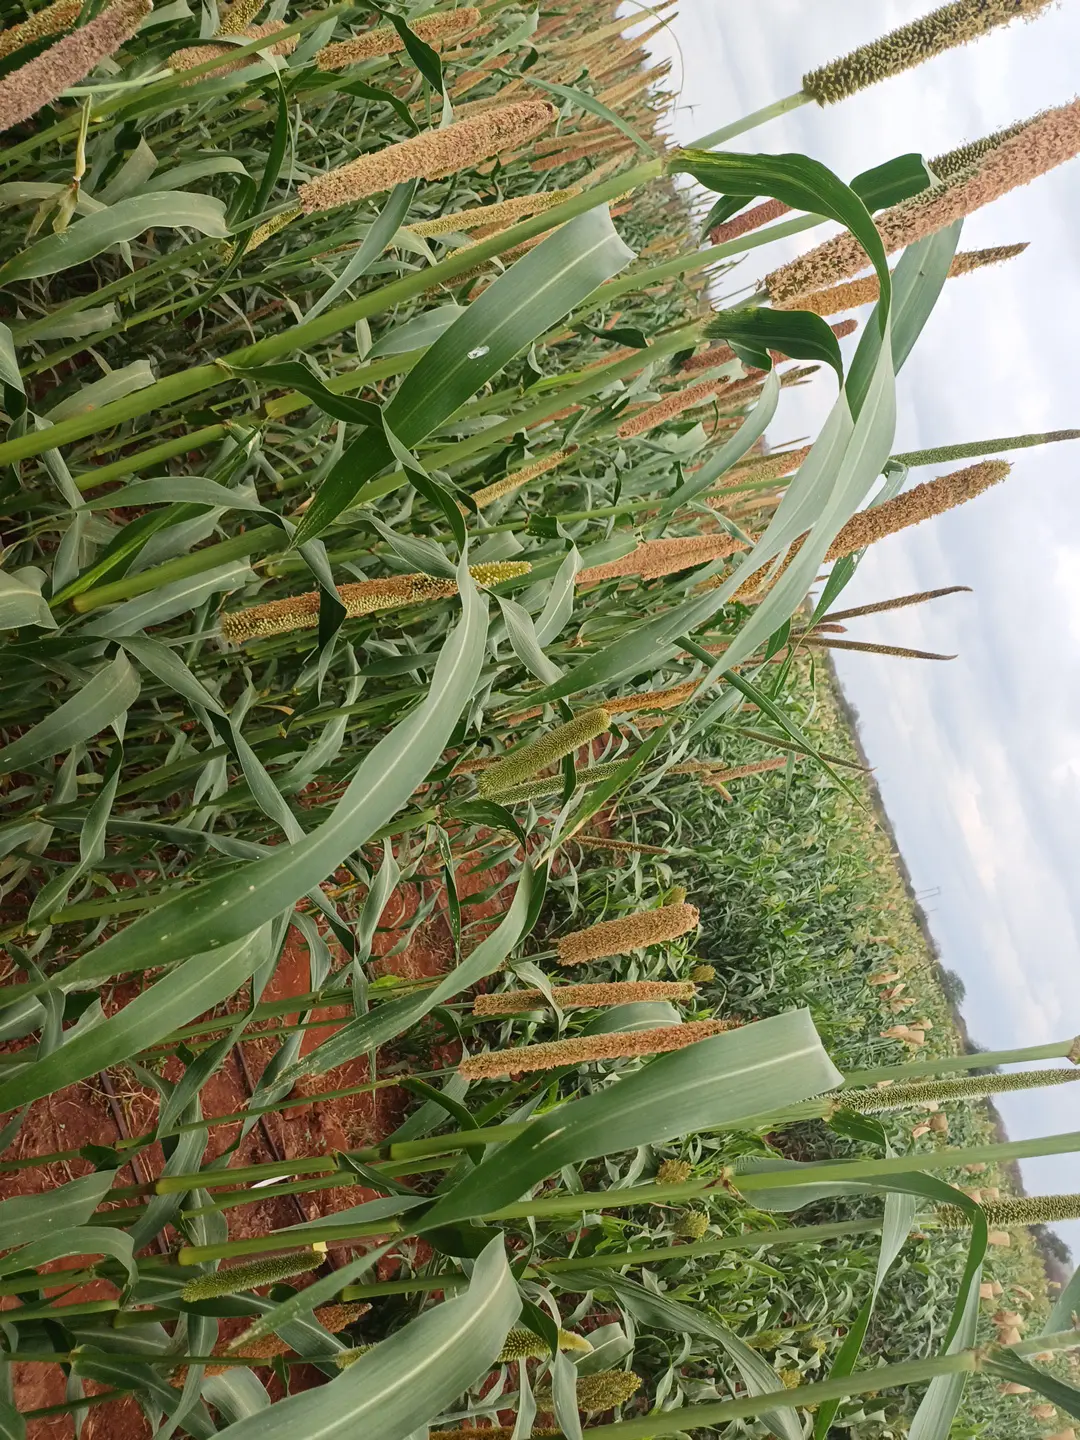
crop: pearl millet
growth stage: filling grain
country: Kenya
